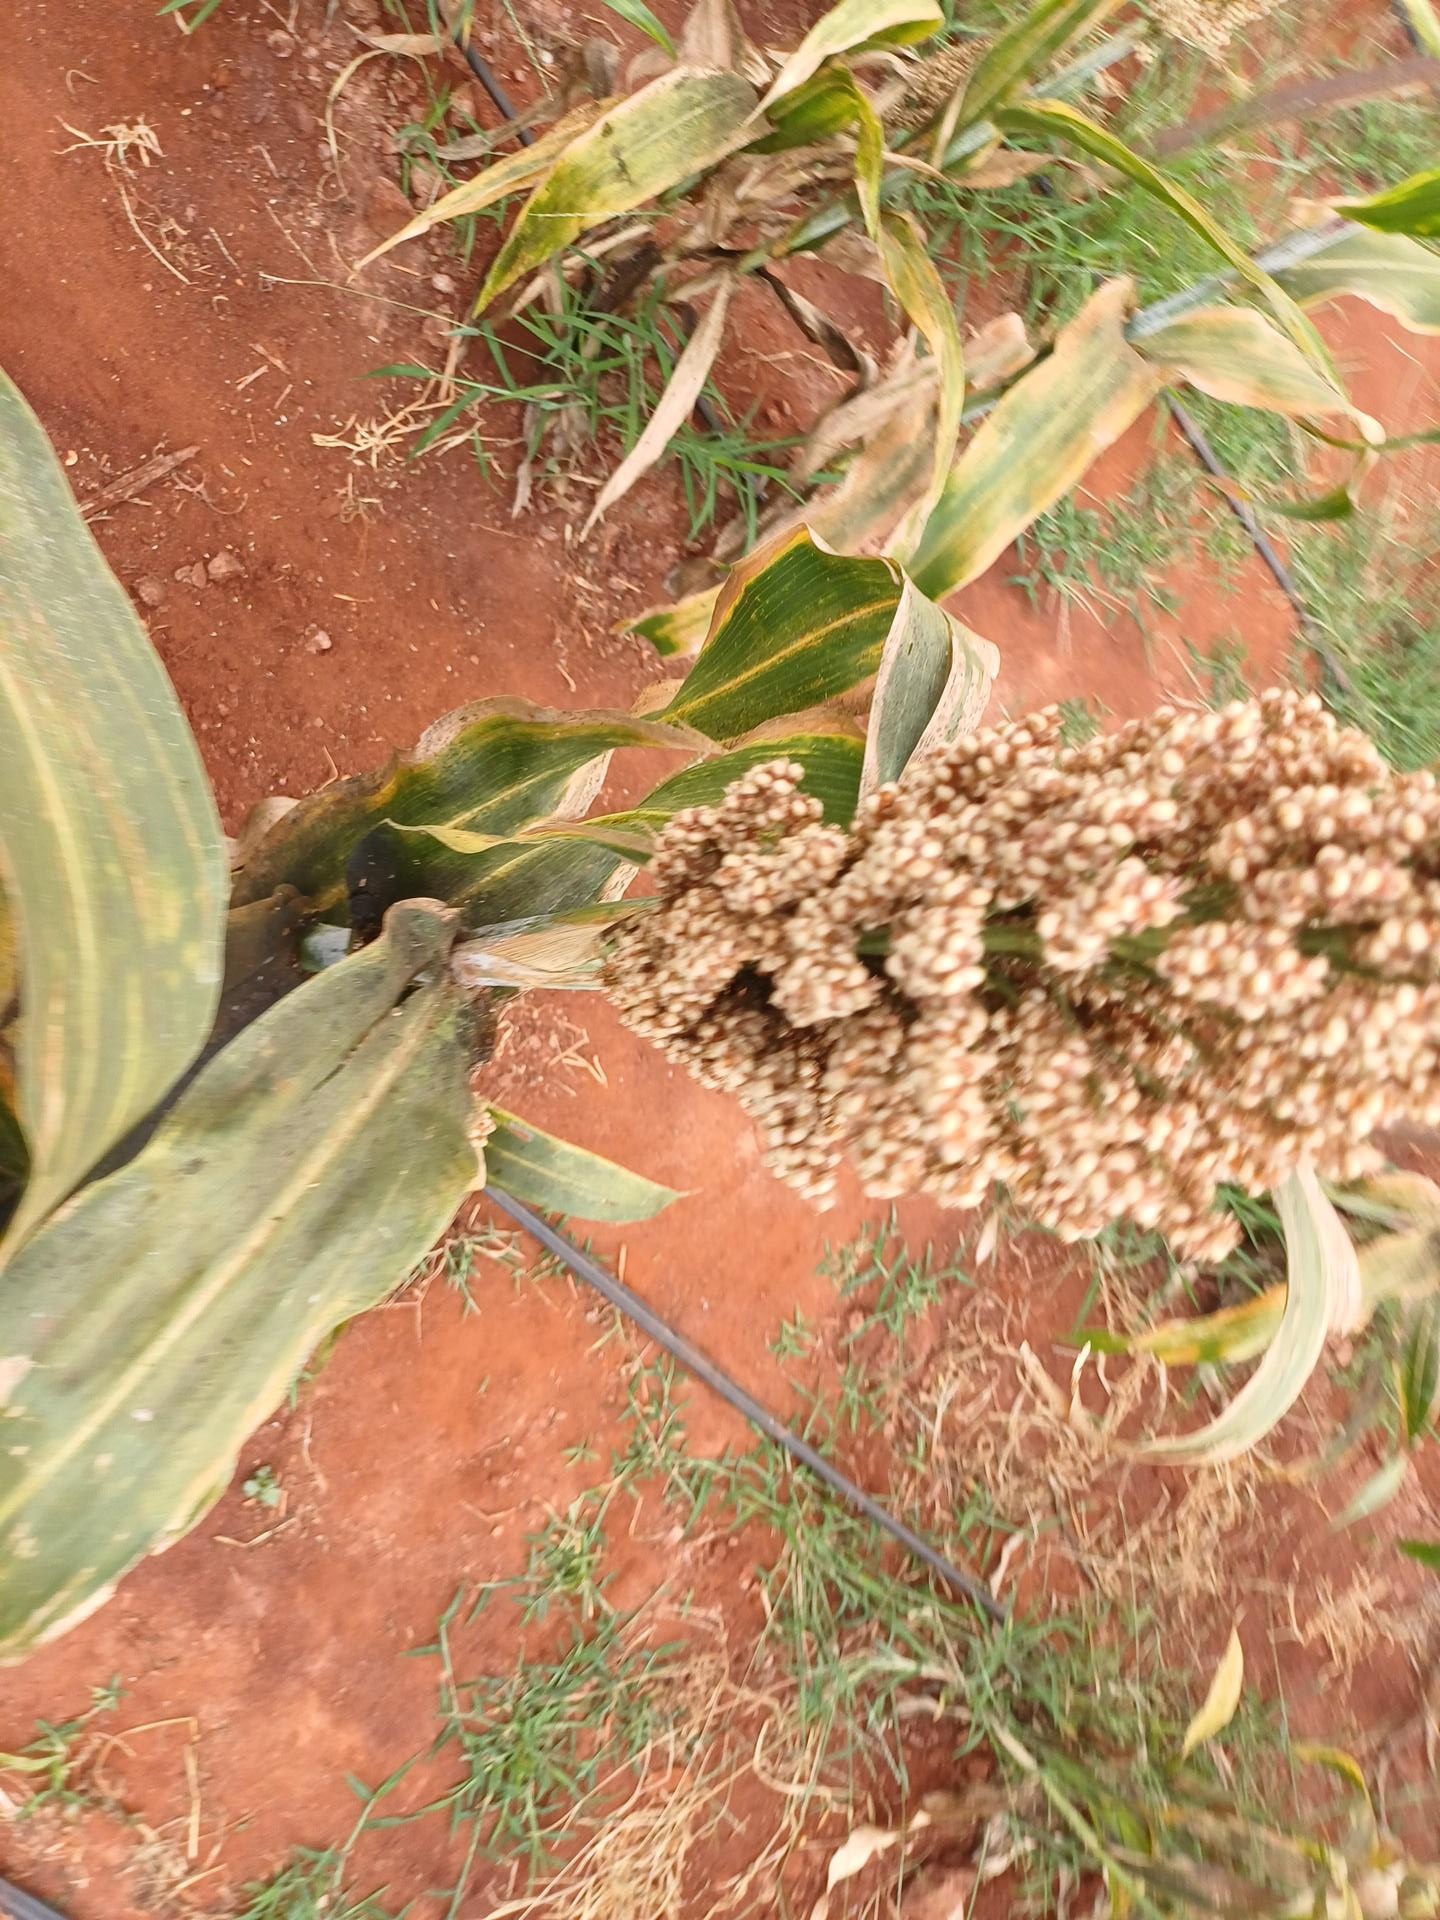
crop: sorghum
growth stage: maturity
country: Kenya
